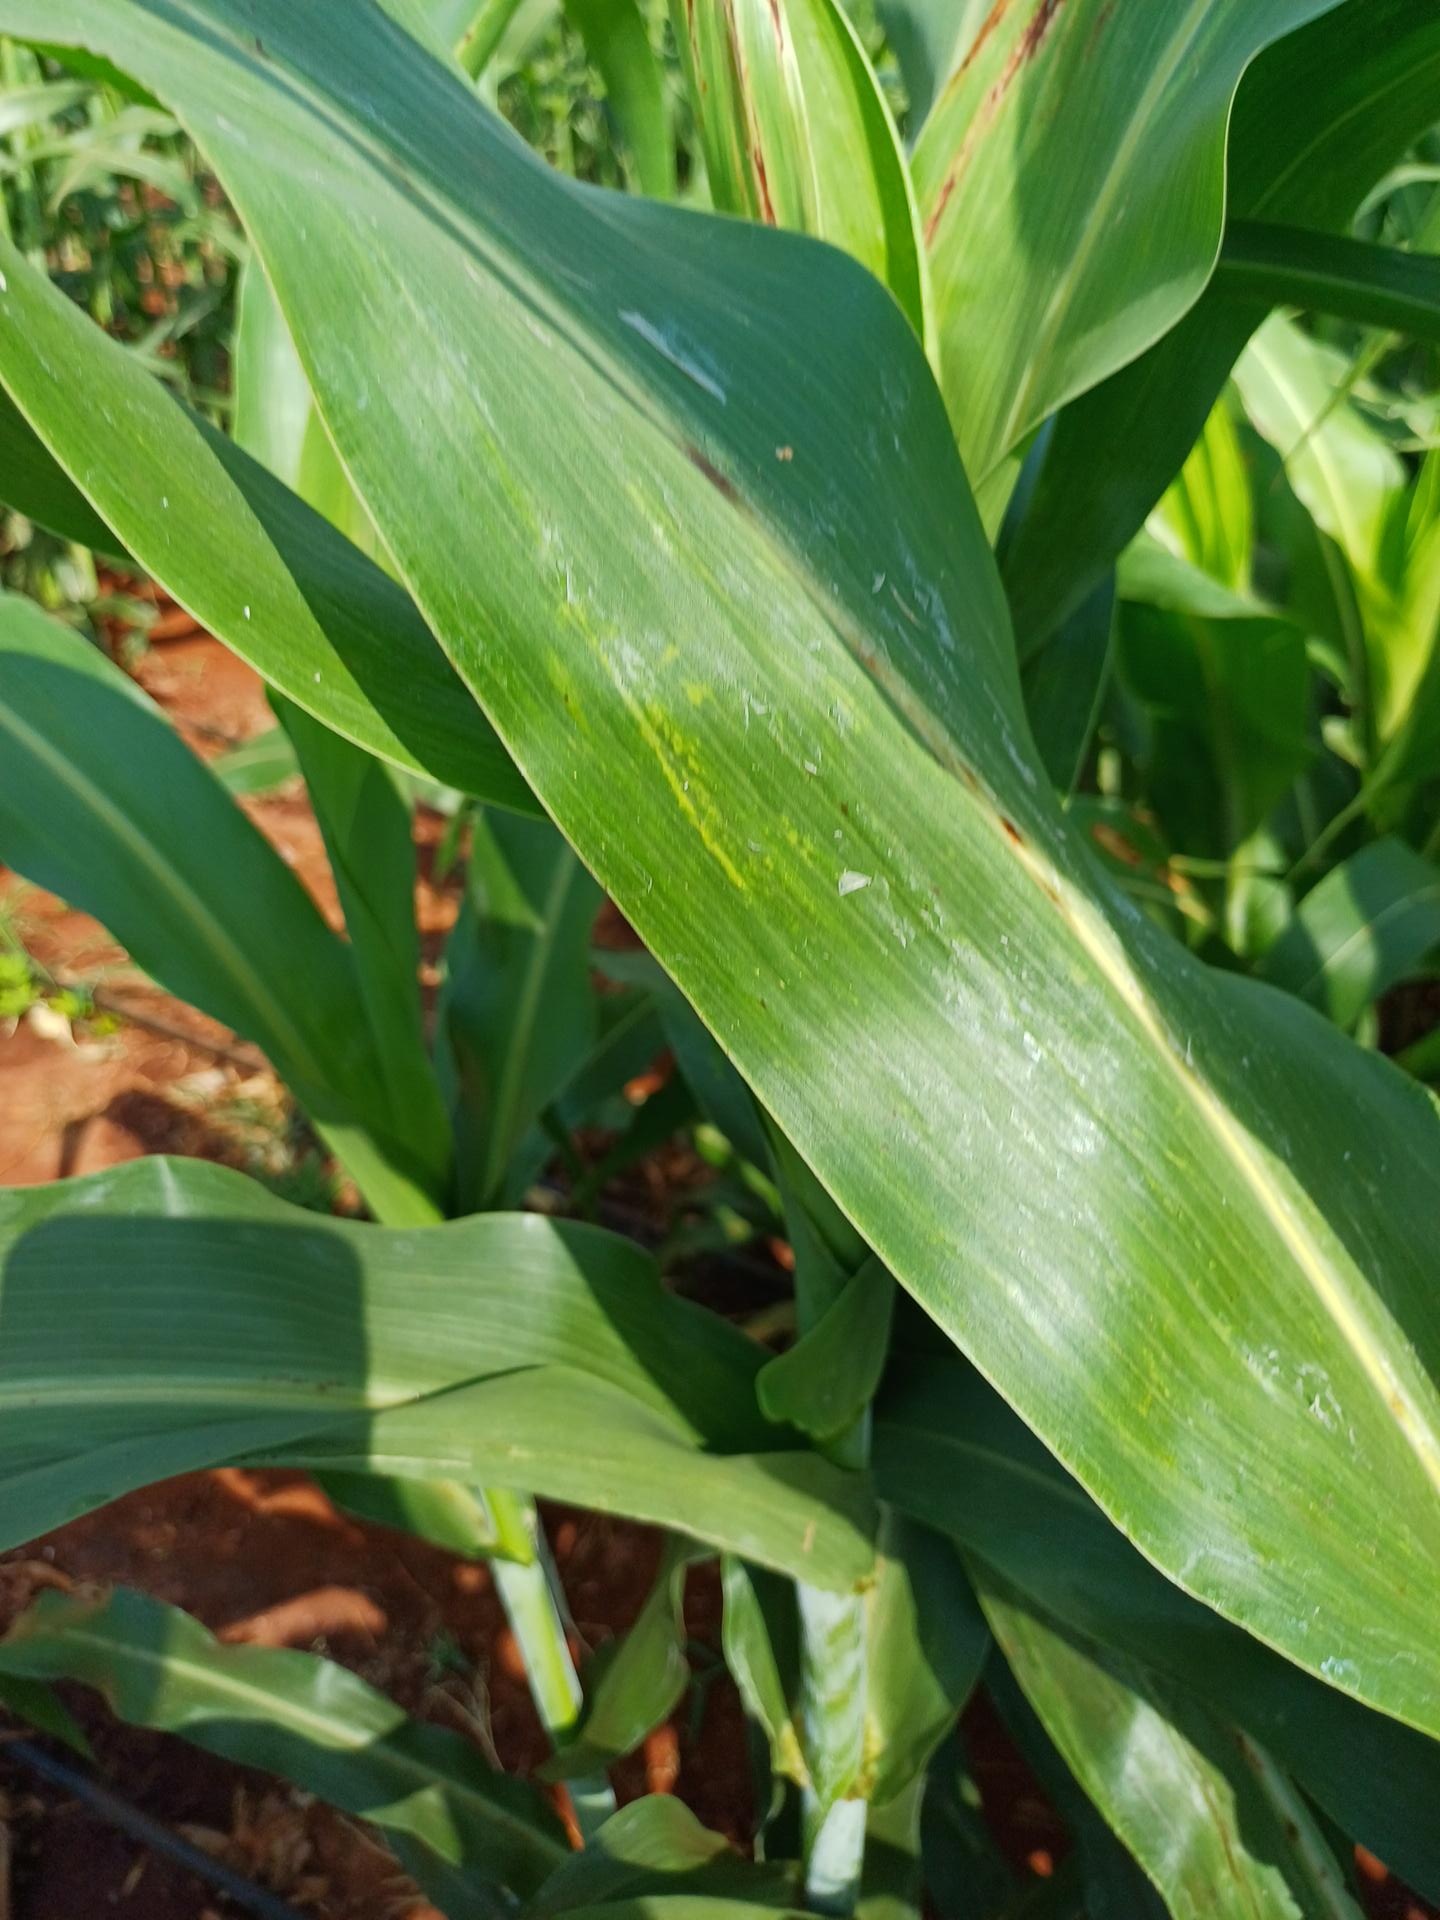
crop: sorghum
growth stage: vegetative
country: Kenya
